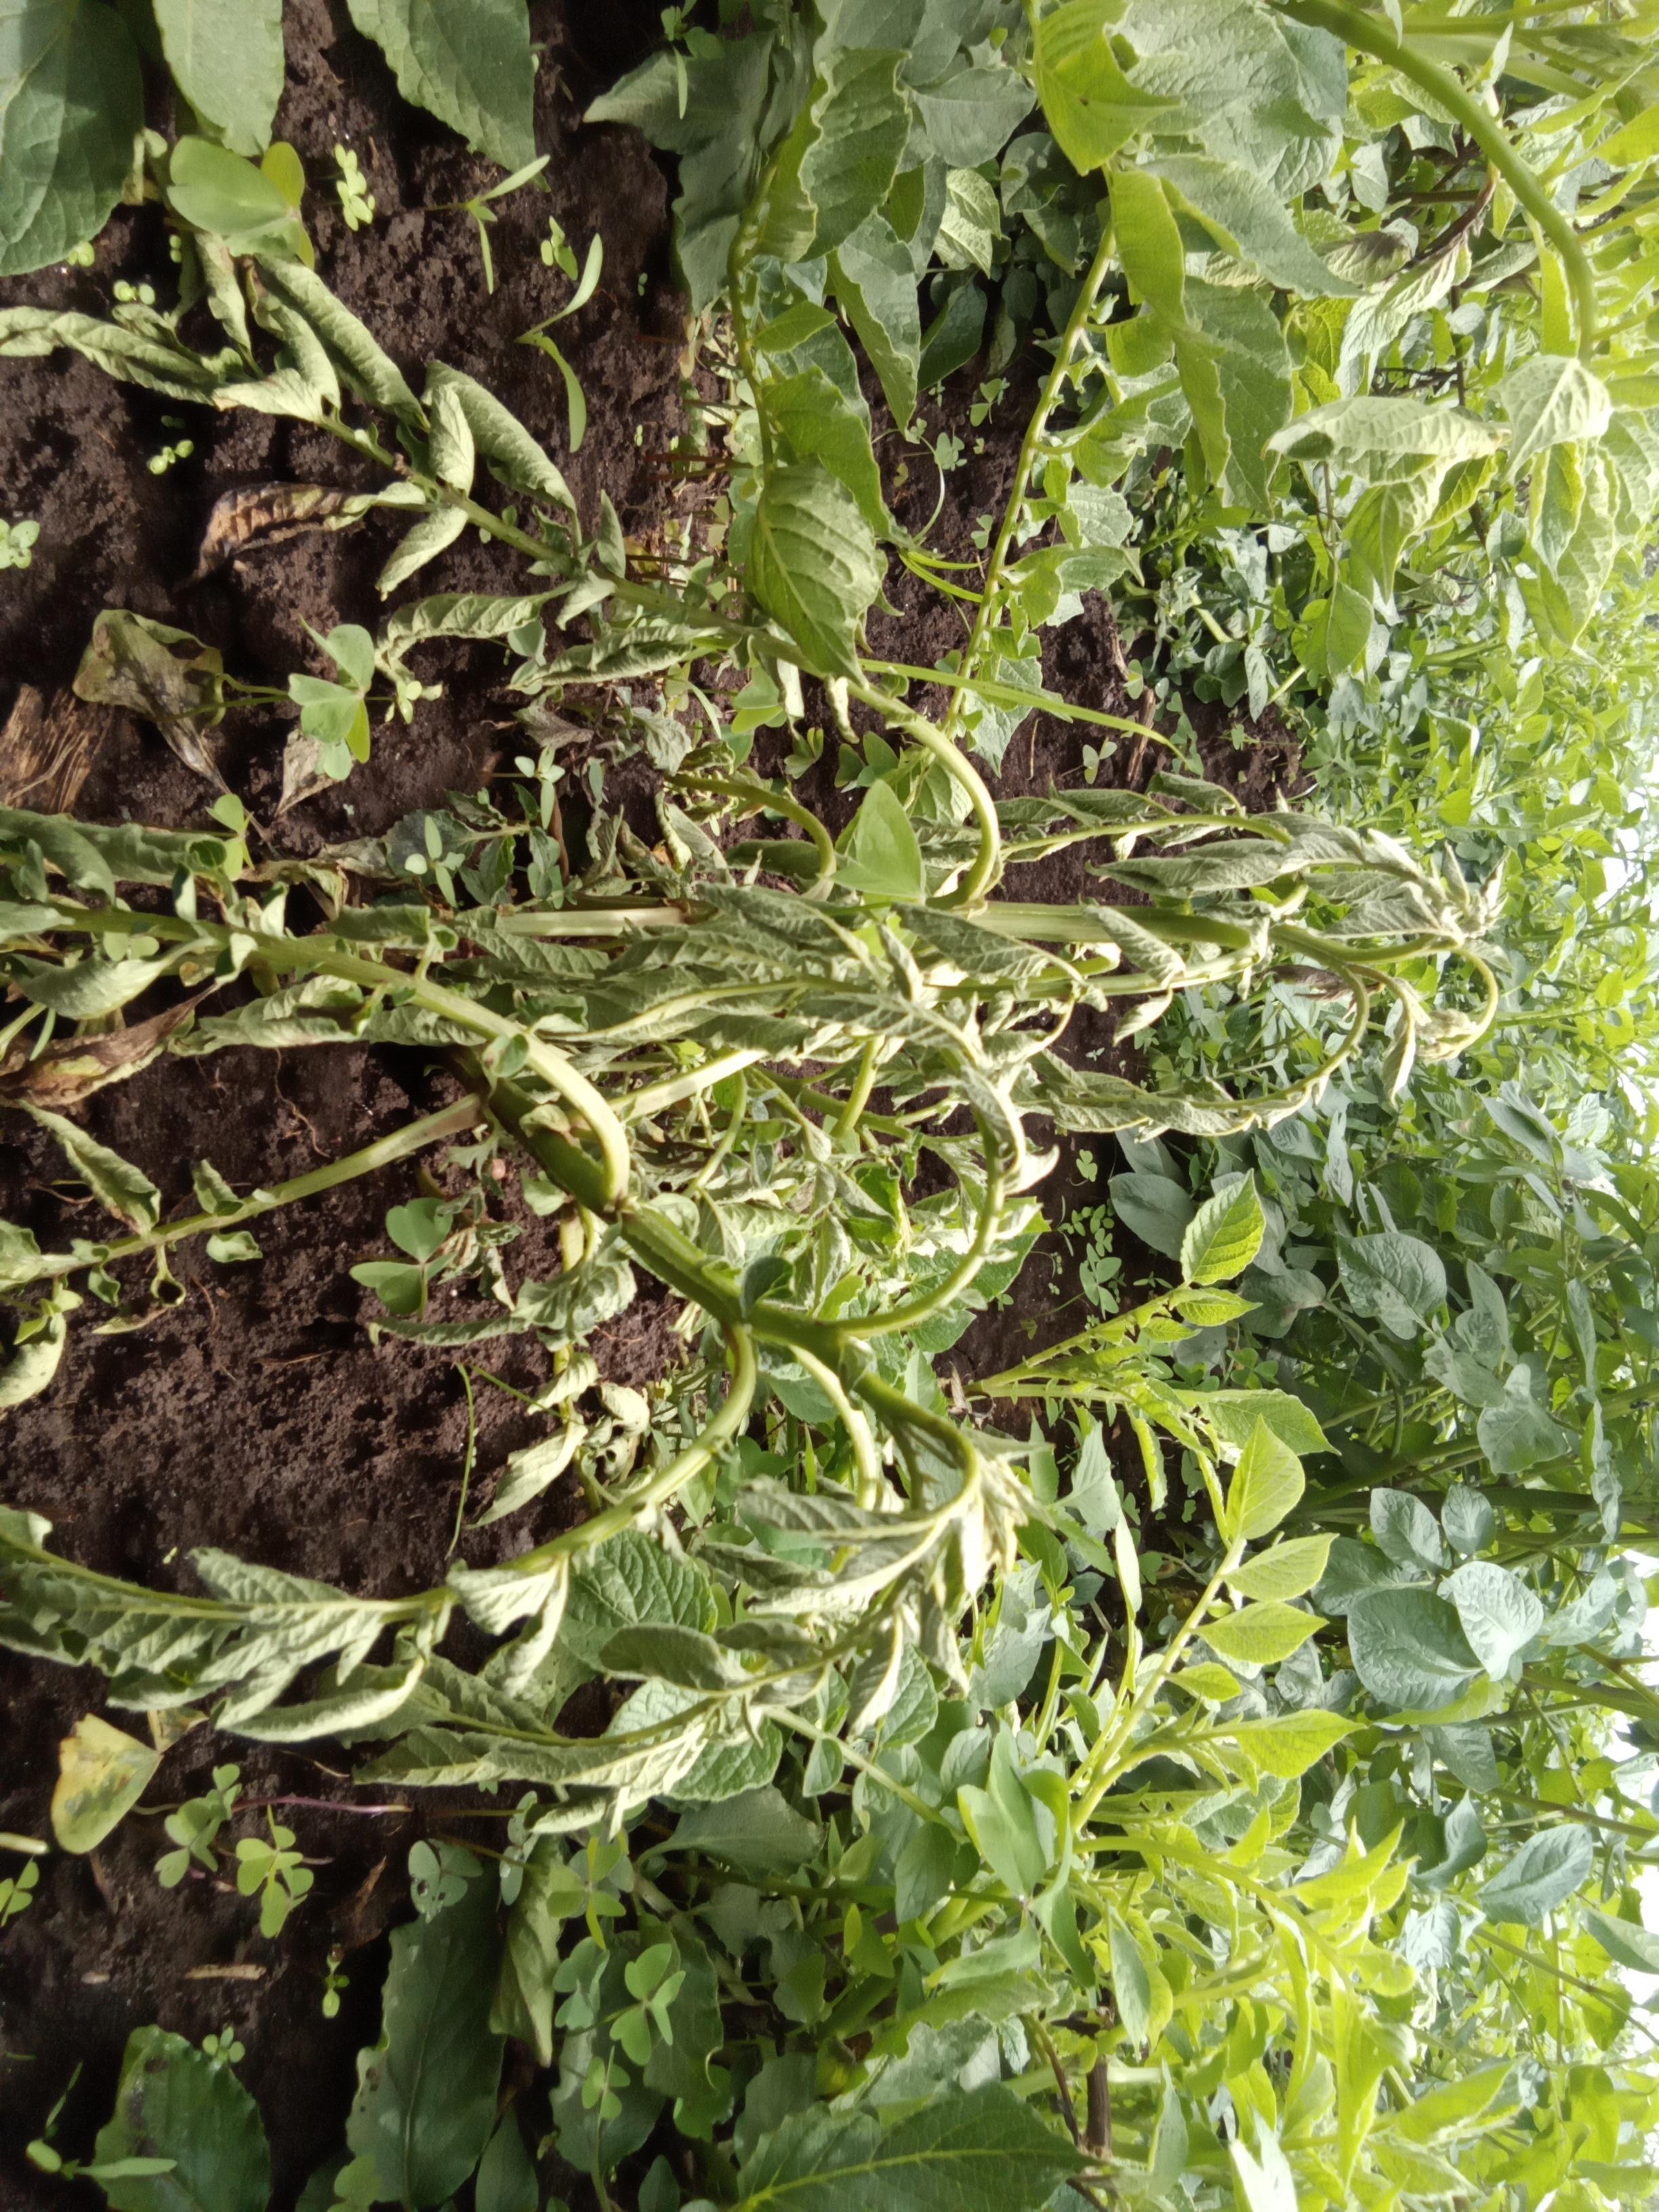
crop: potato
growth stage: vegetative
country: Kenya
